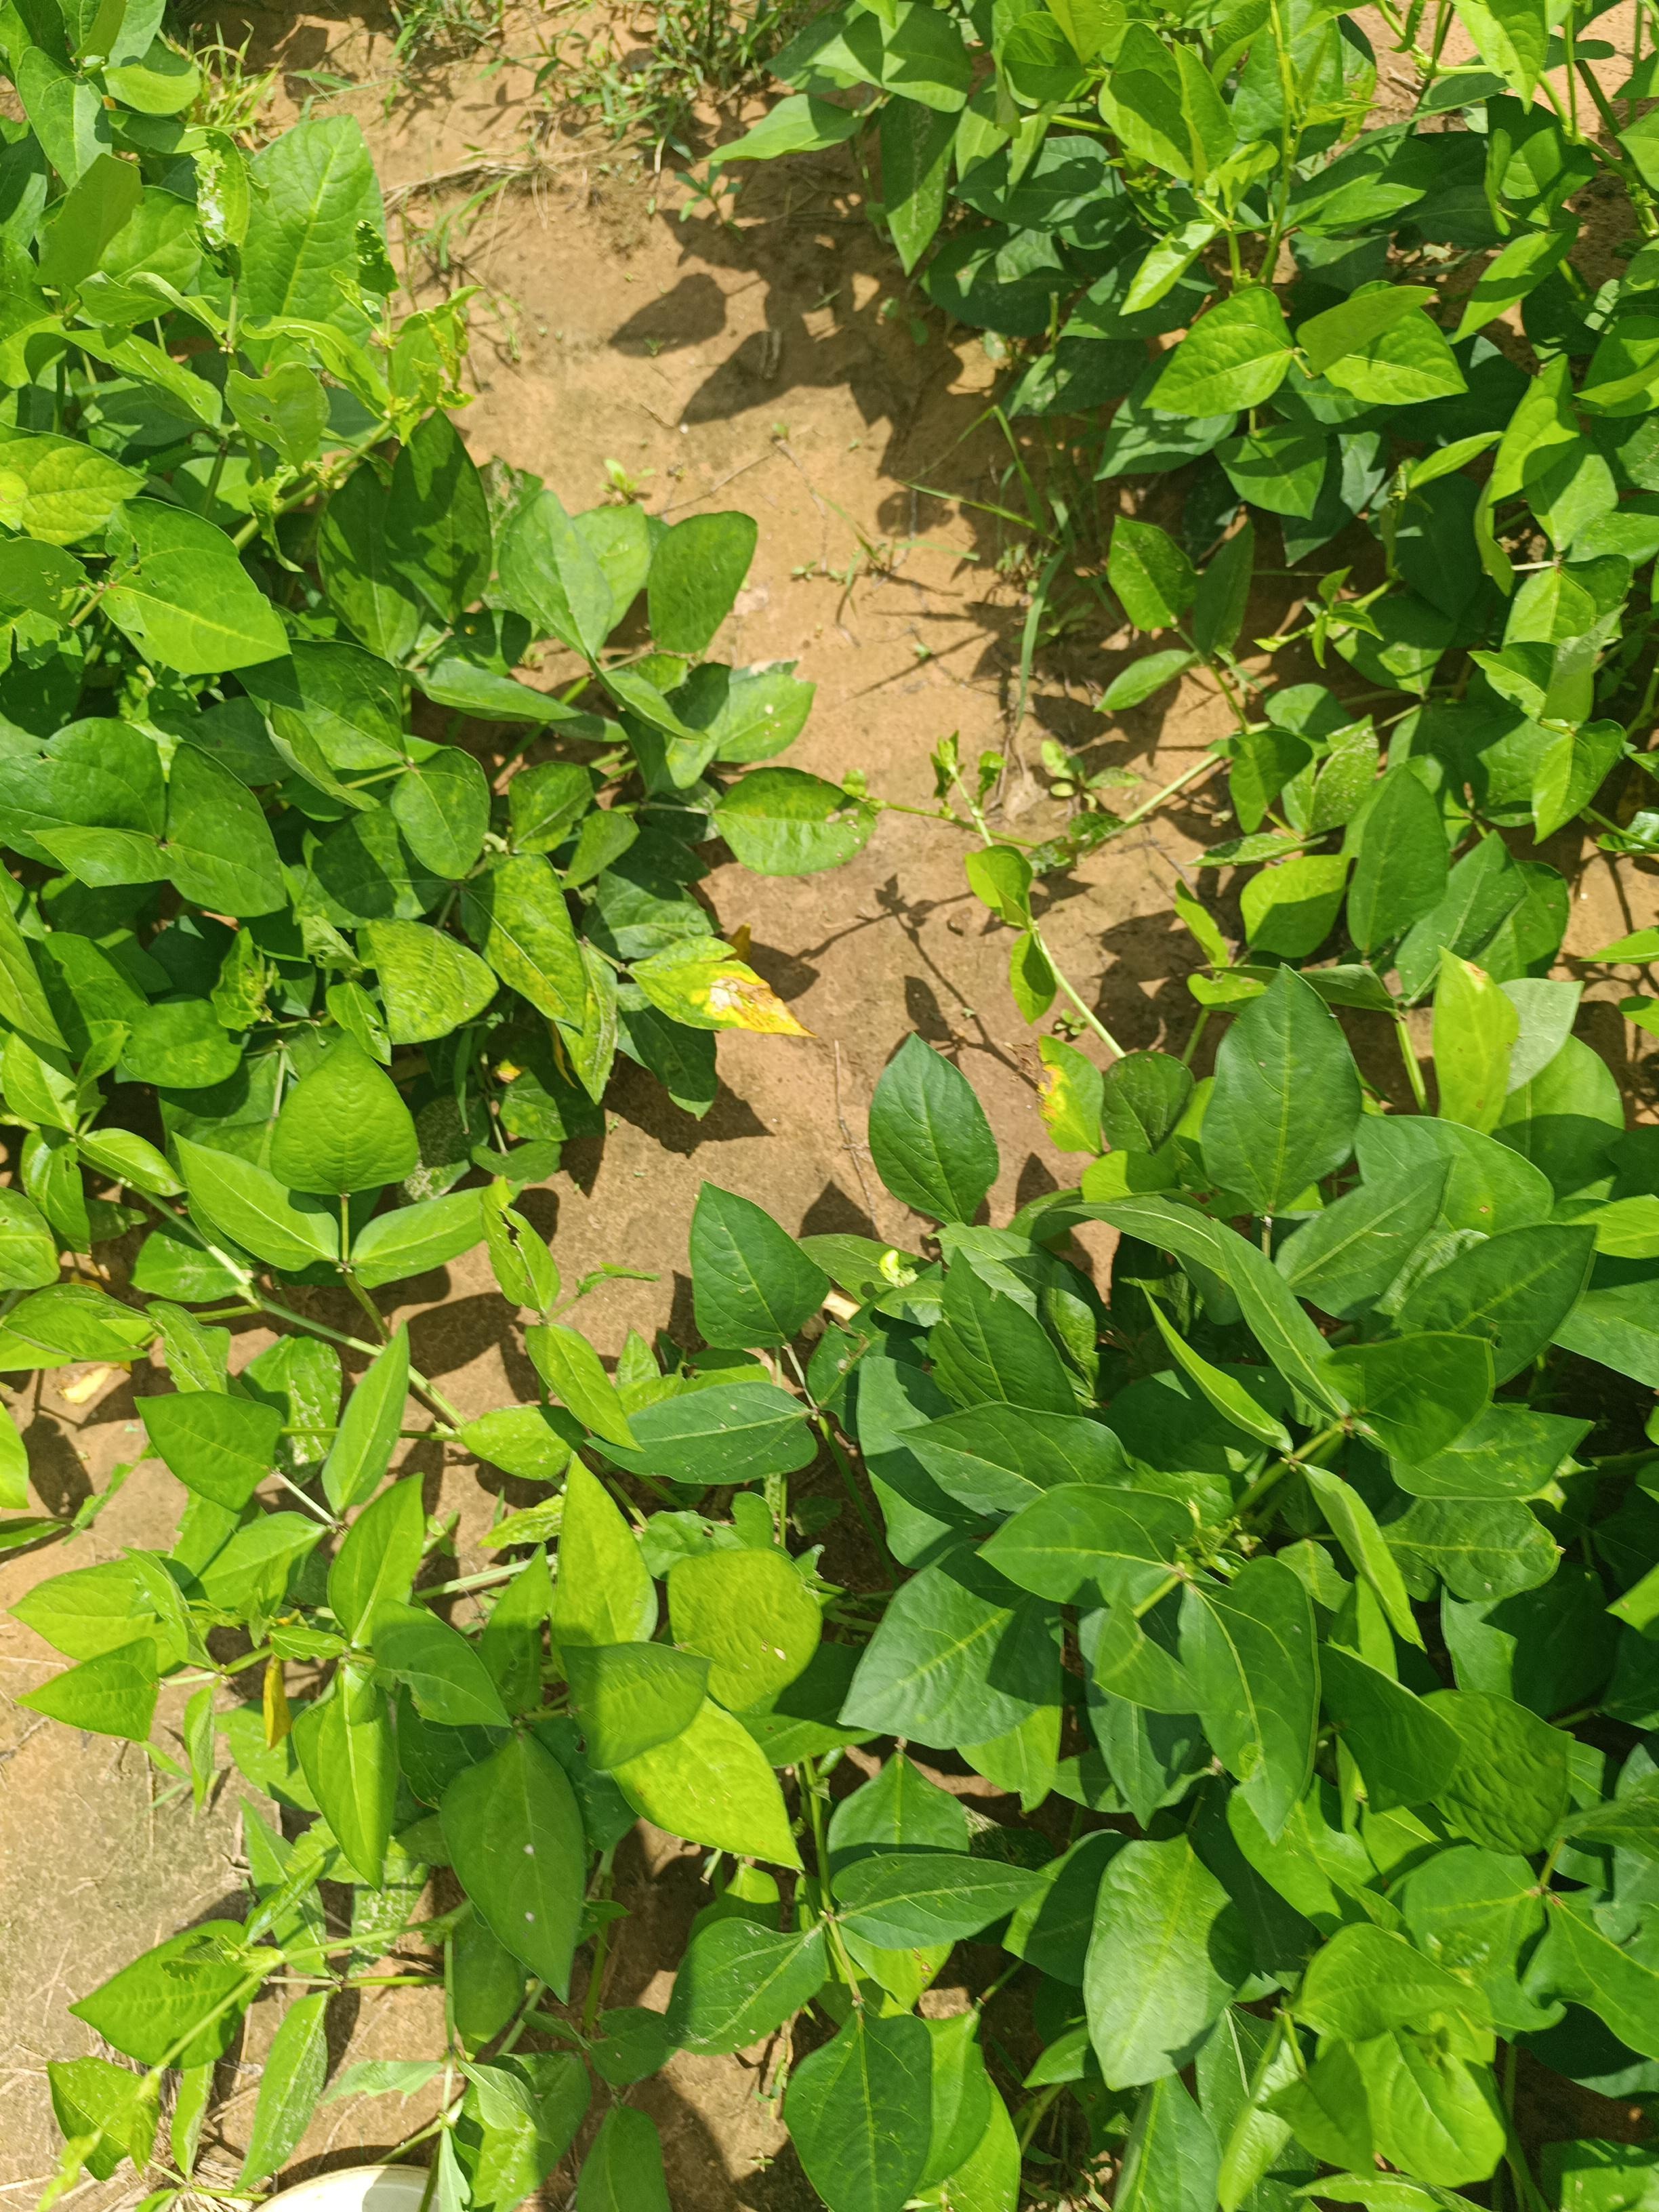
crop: cowpea
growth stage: vegetative
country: Nigeria
